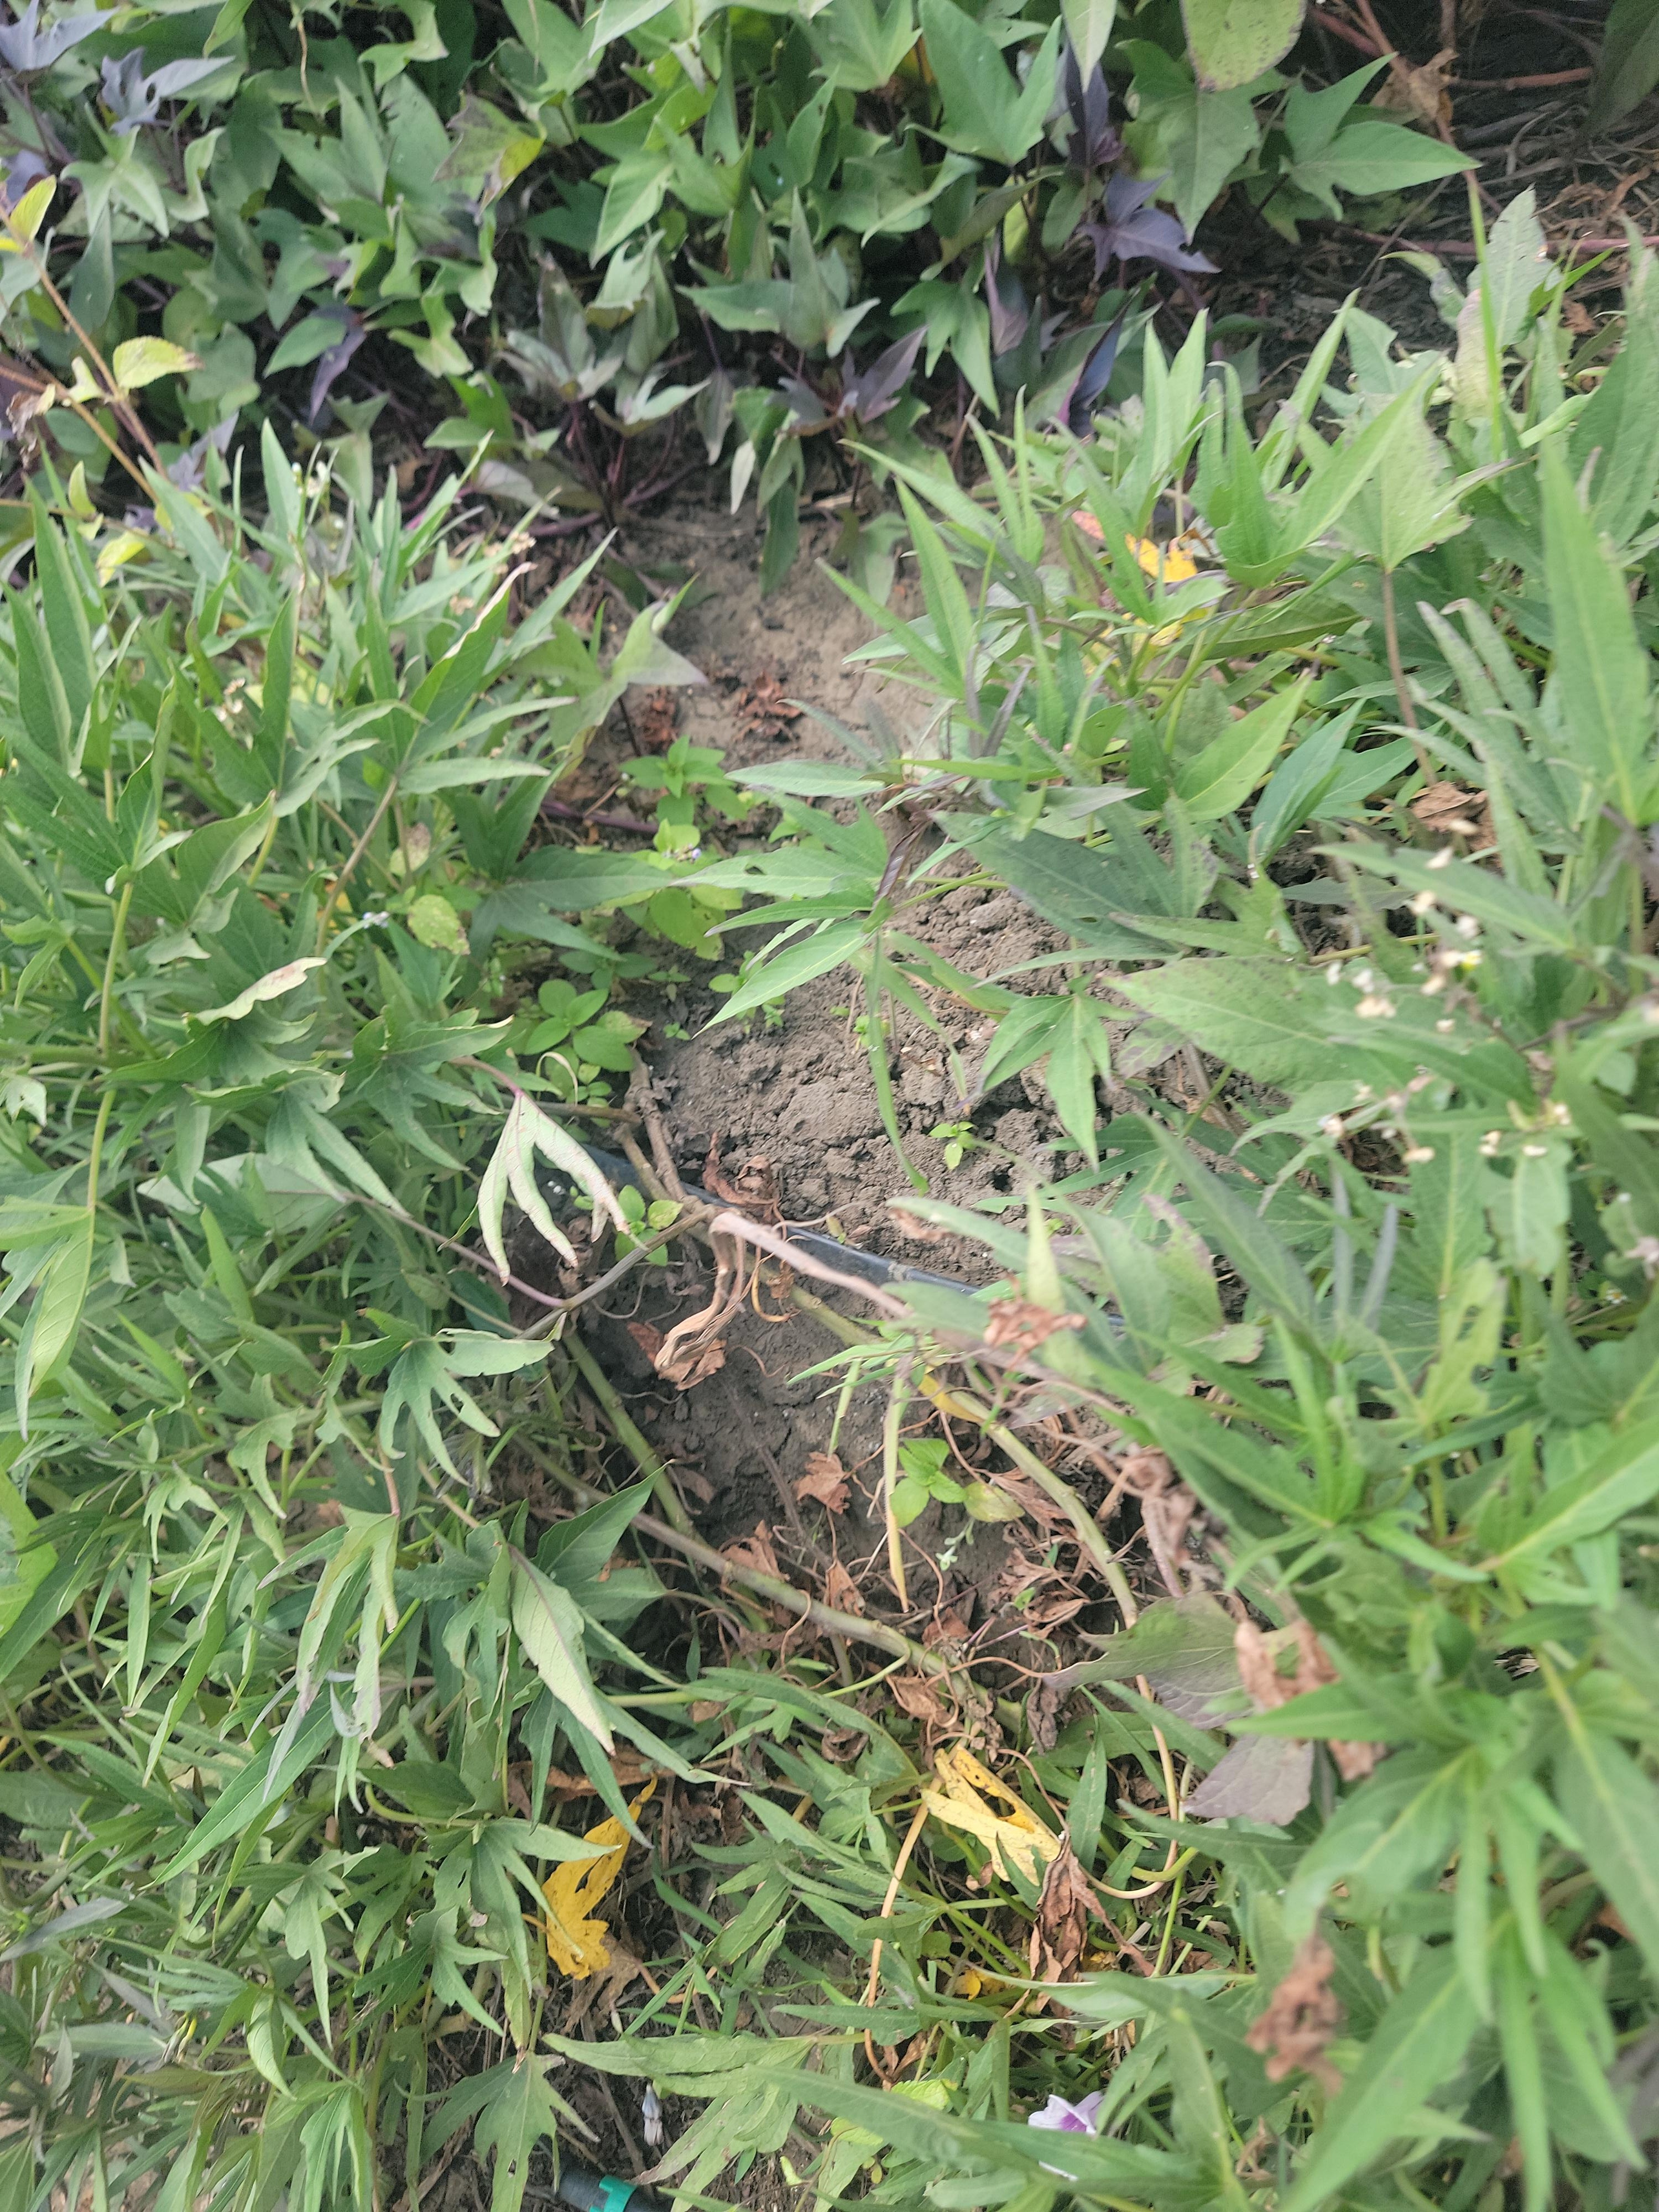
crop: sweet potato
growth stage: flowering
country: Tanzania
